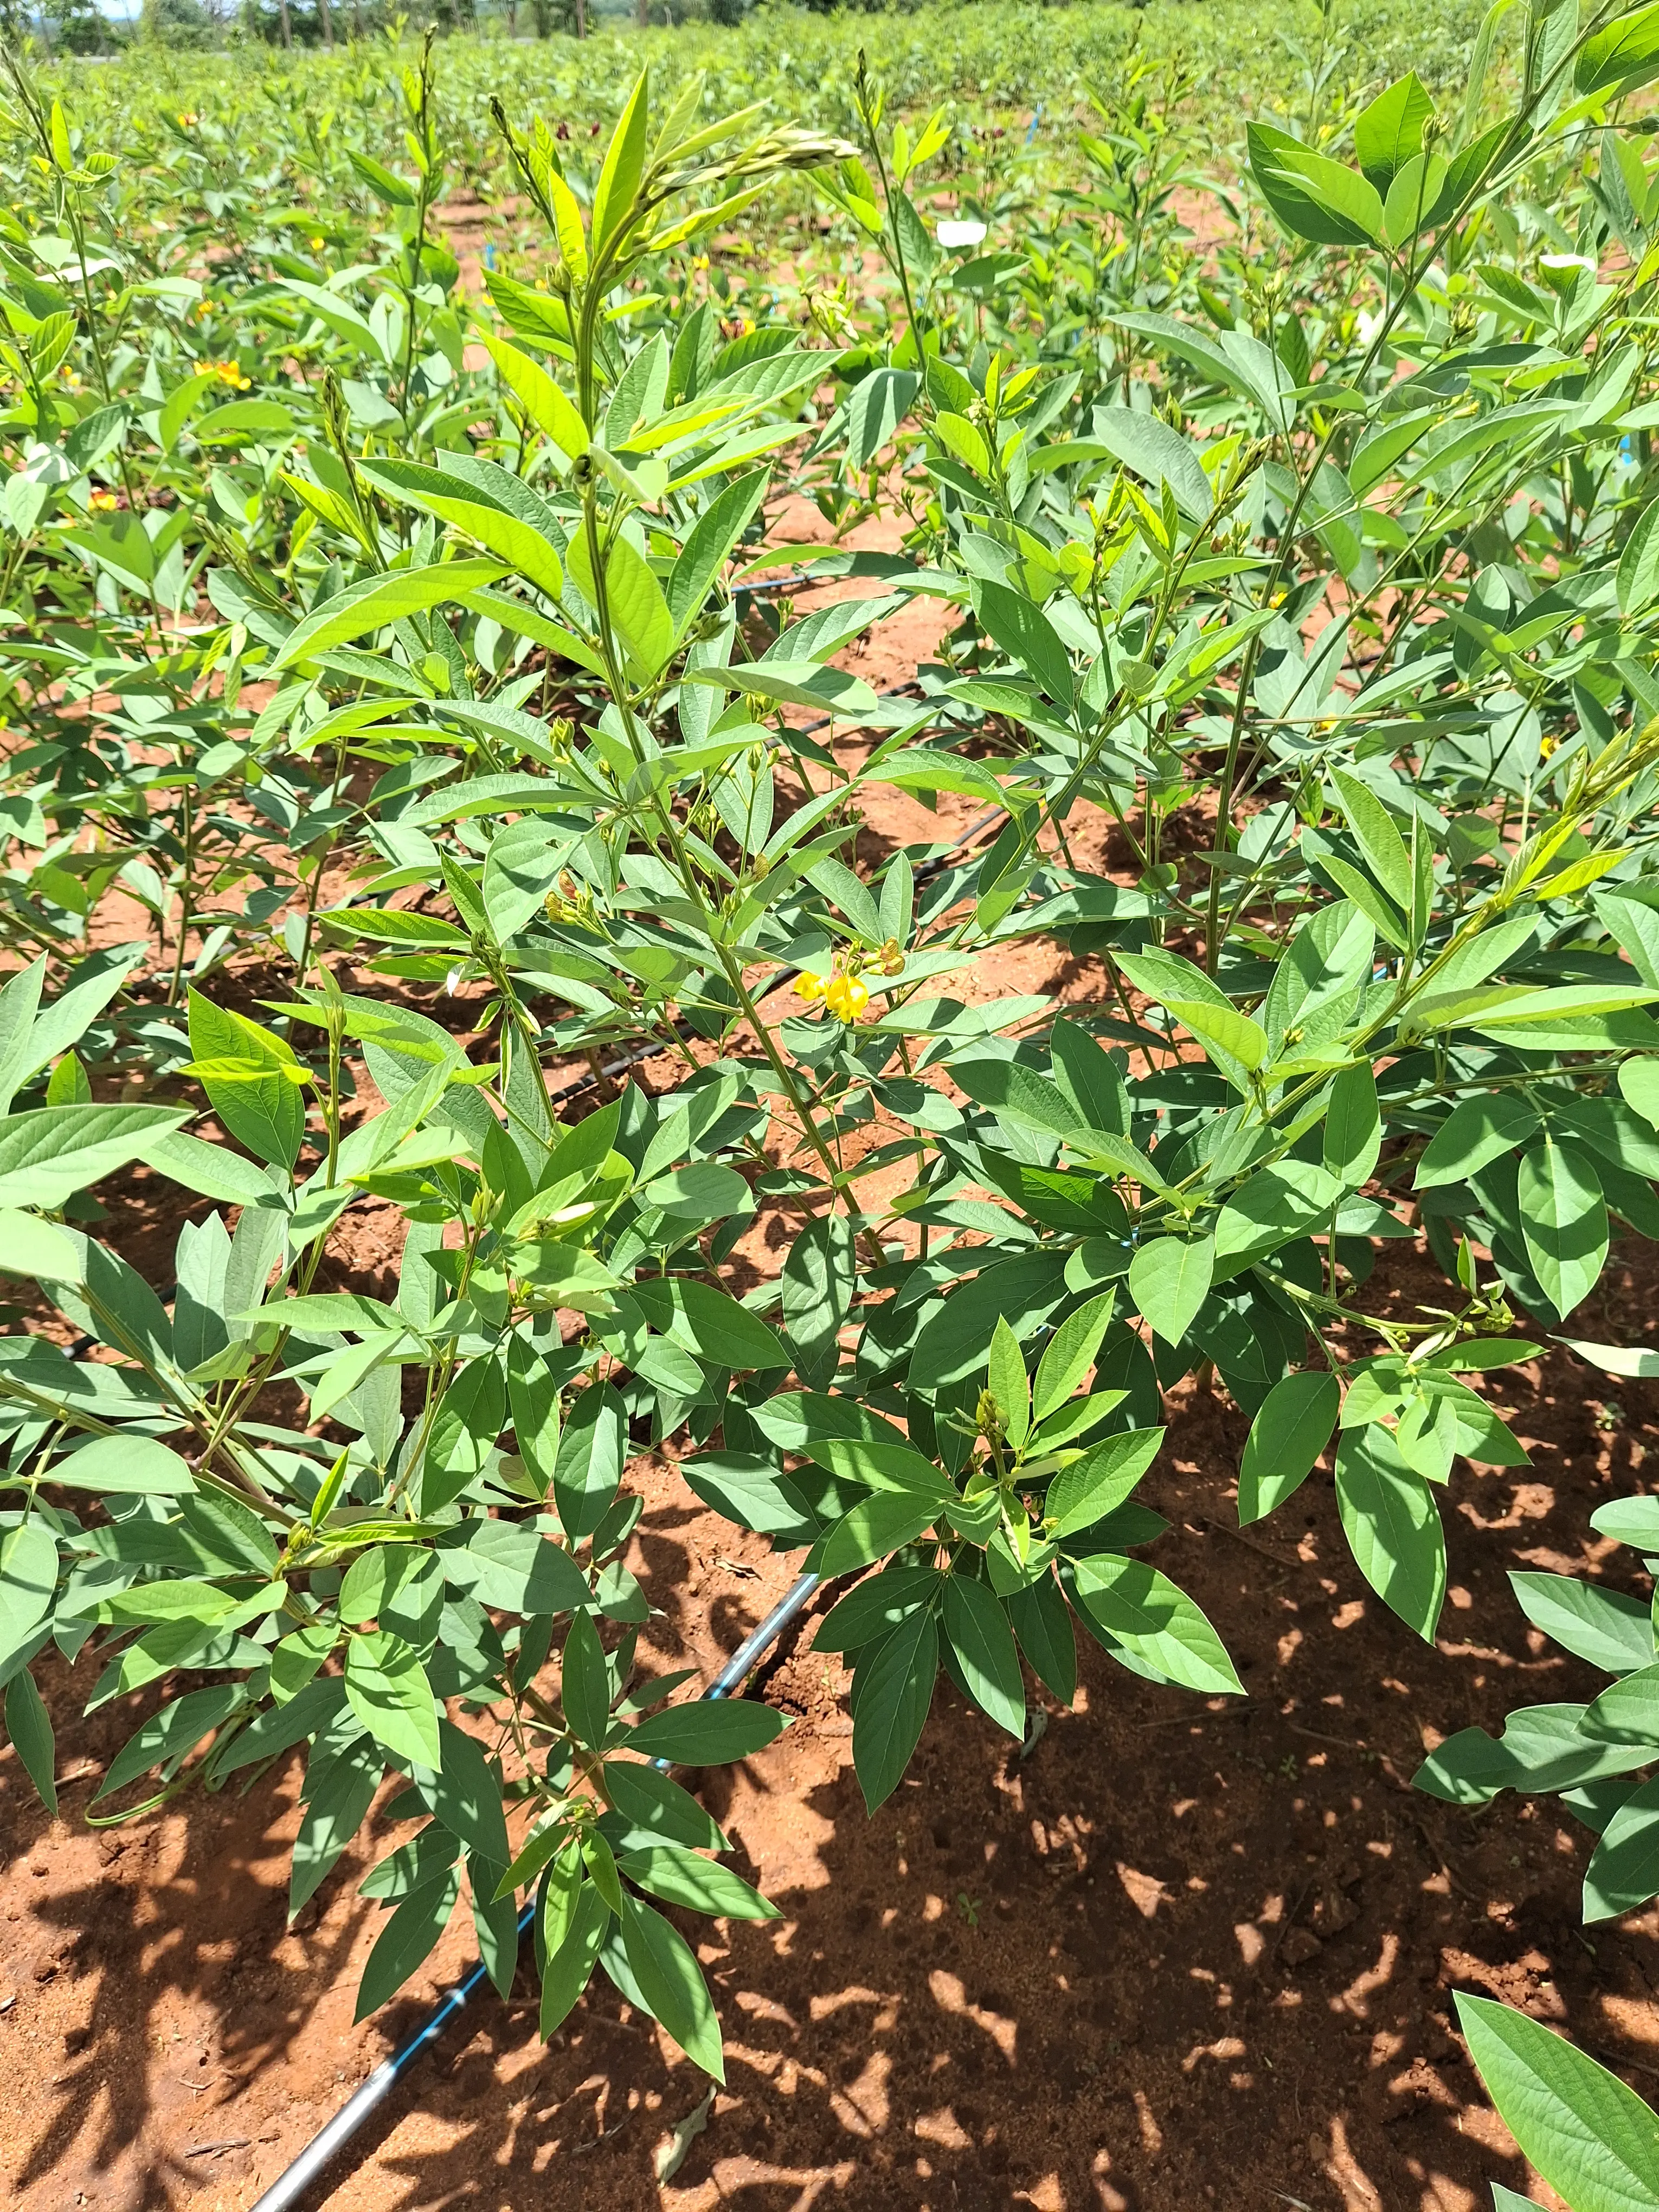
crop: pigeonpea
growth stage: vegetative
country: Kenya
